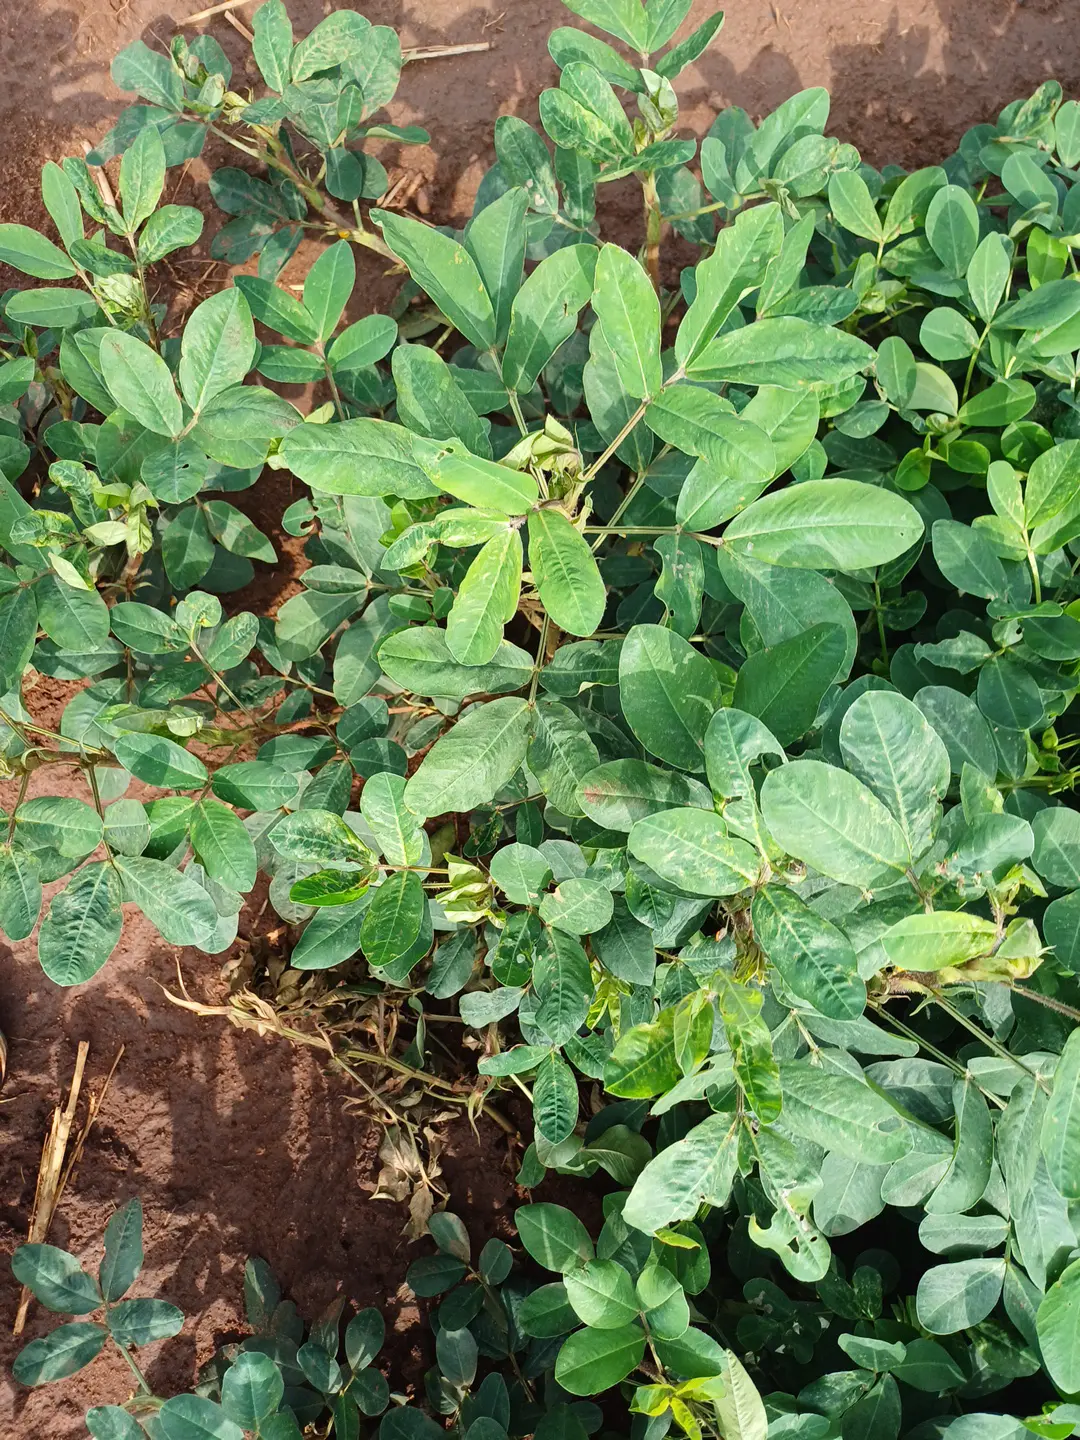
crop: groundnut
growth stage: flowering
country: Kenya
